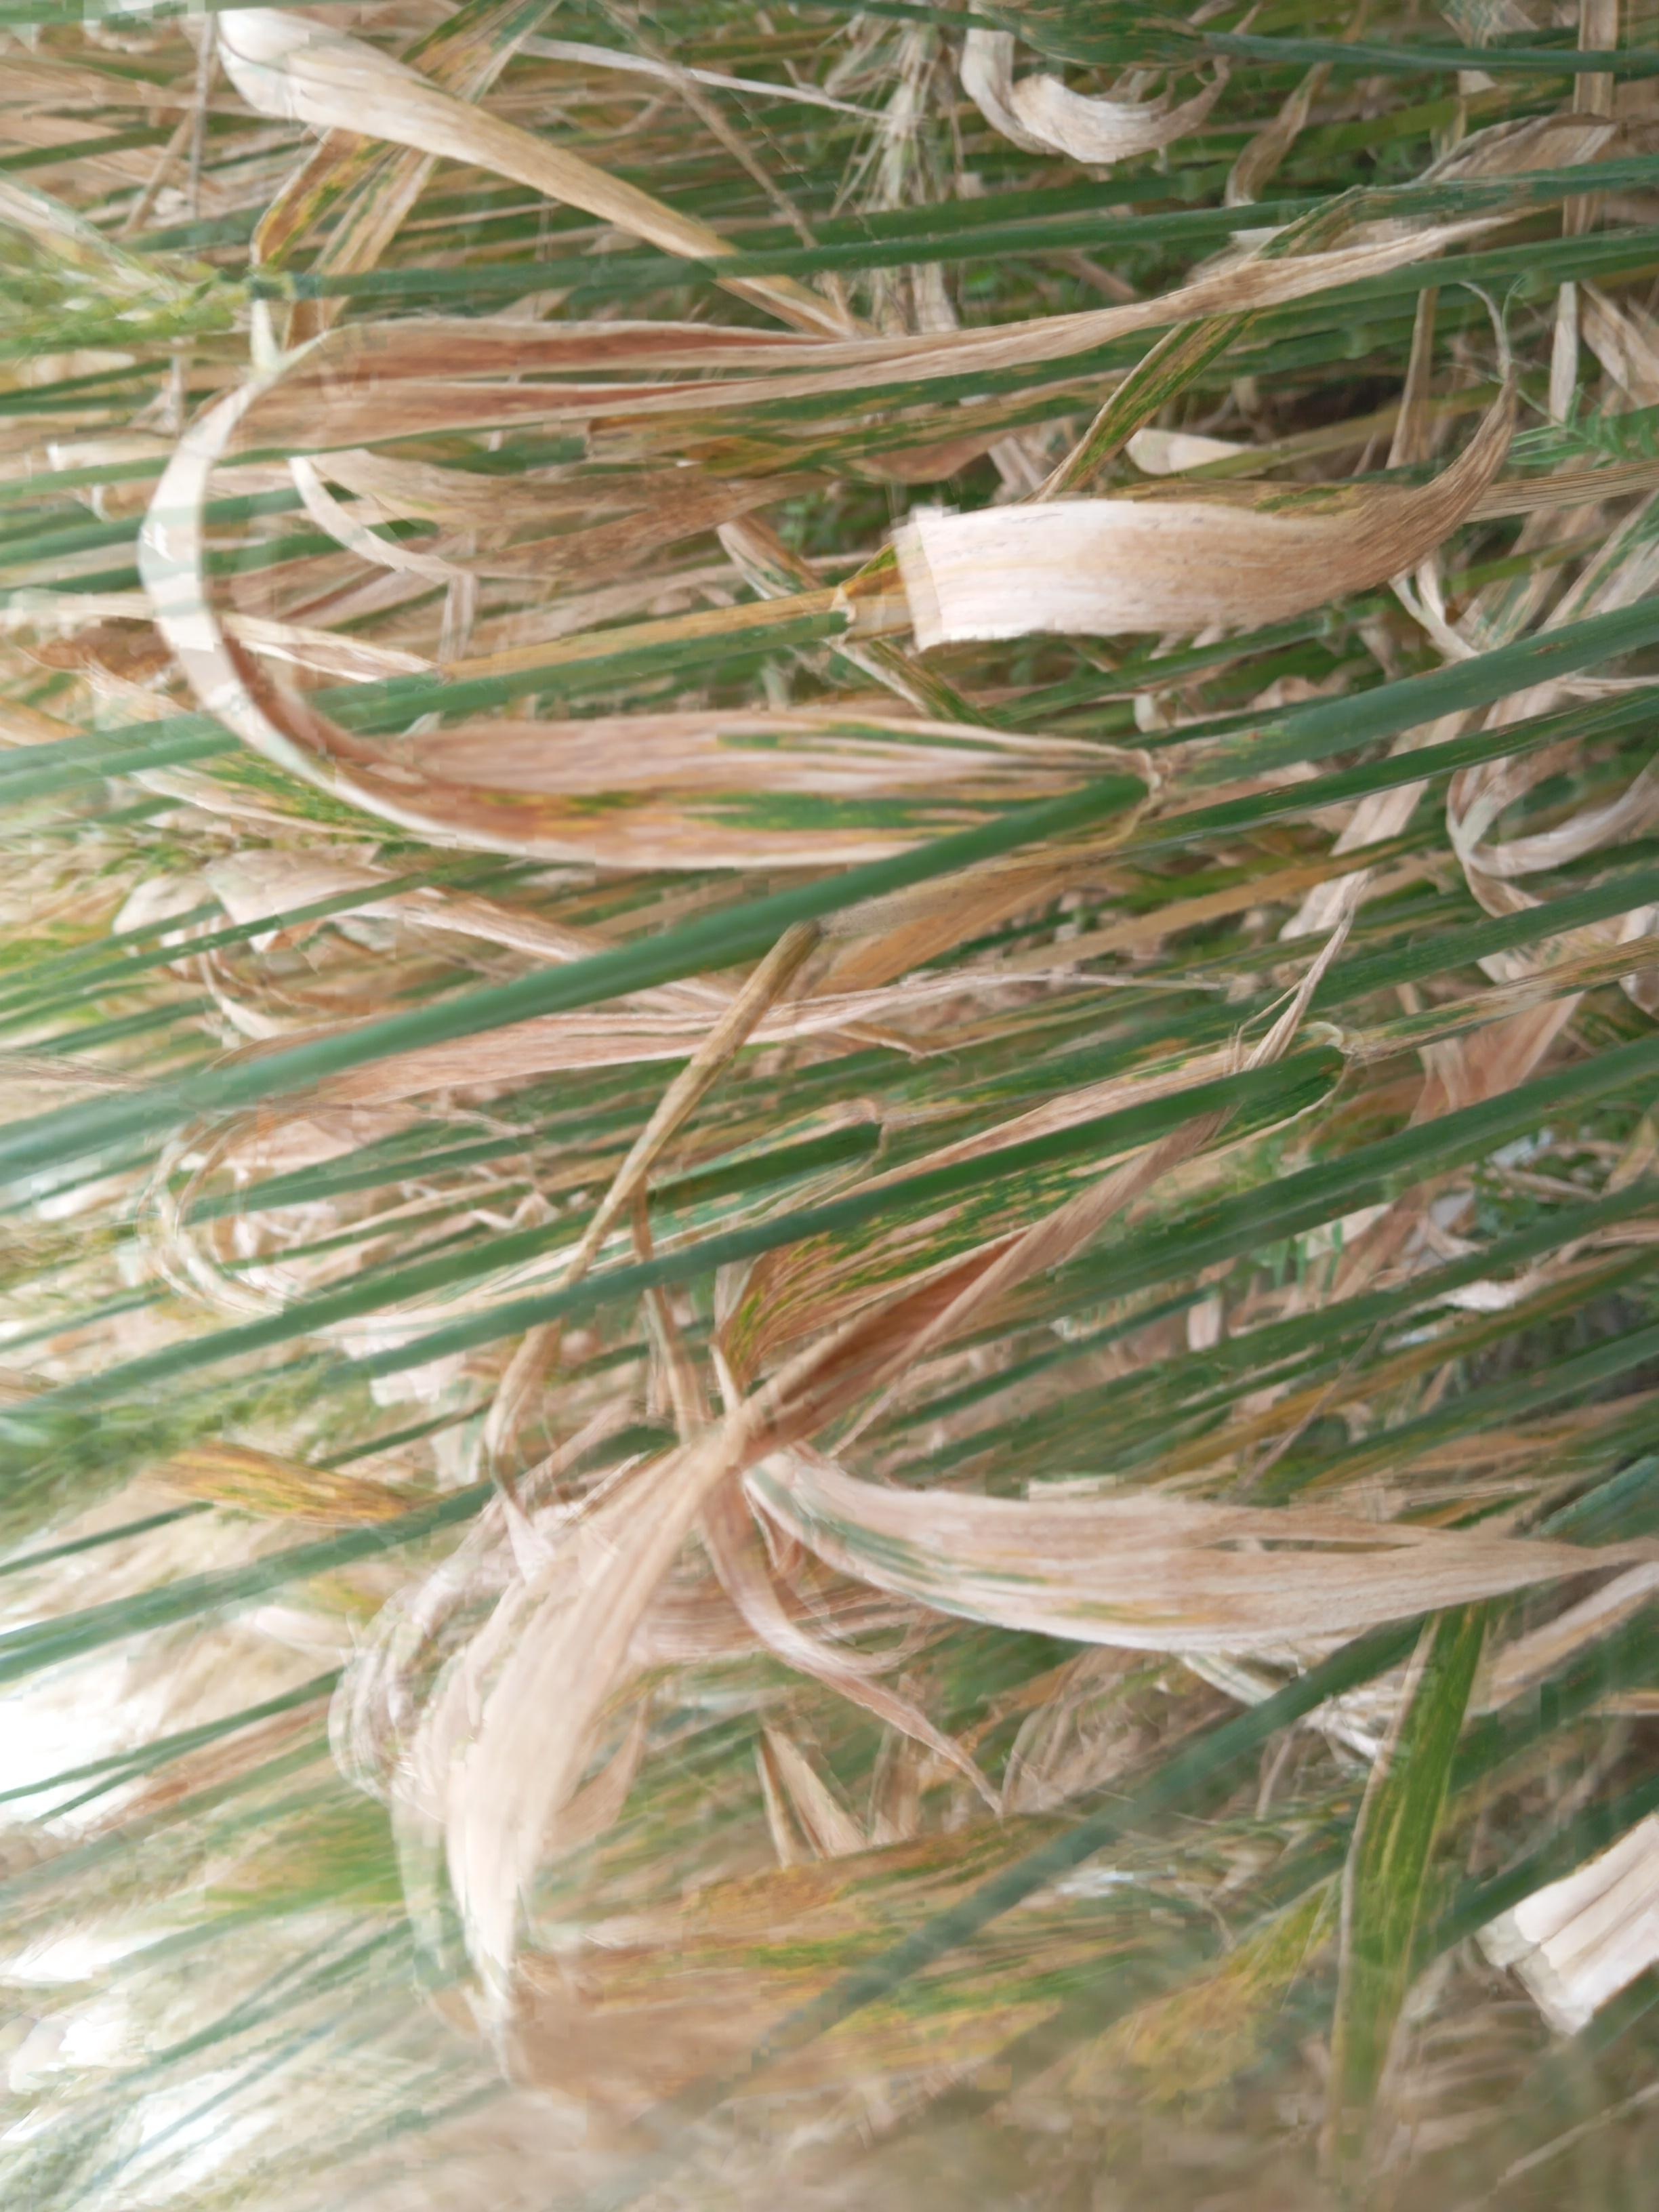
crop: wheat
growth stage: maturity
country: Kenya
